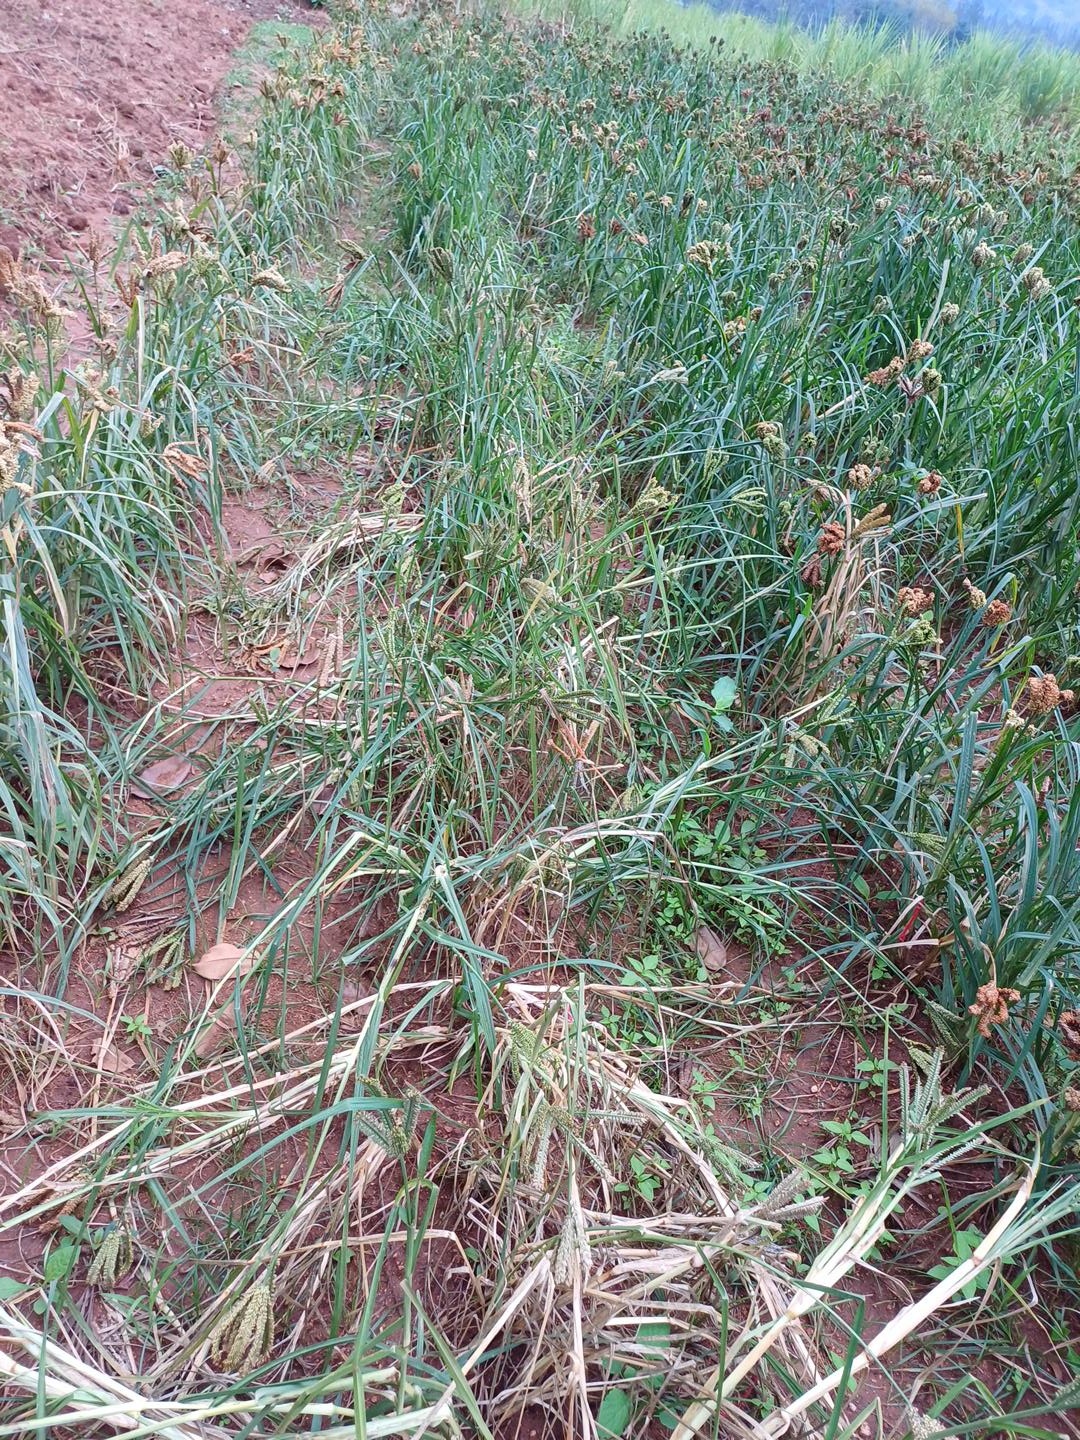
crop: finger millet
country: Kenya
